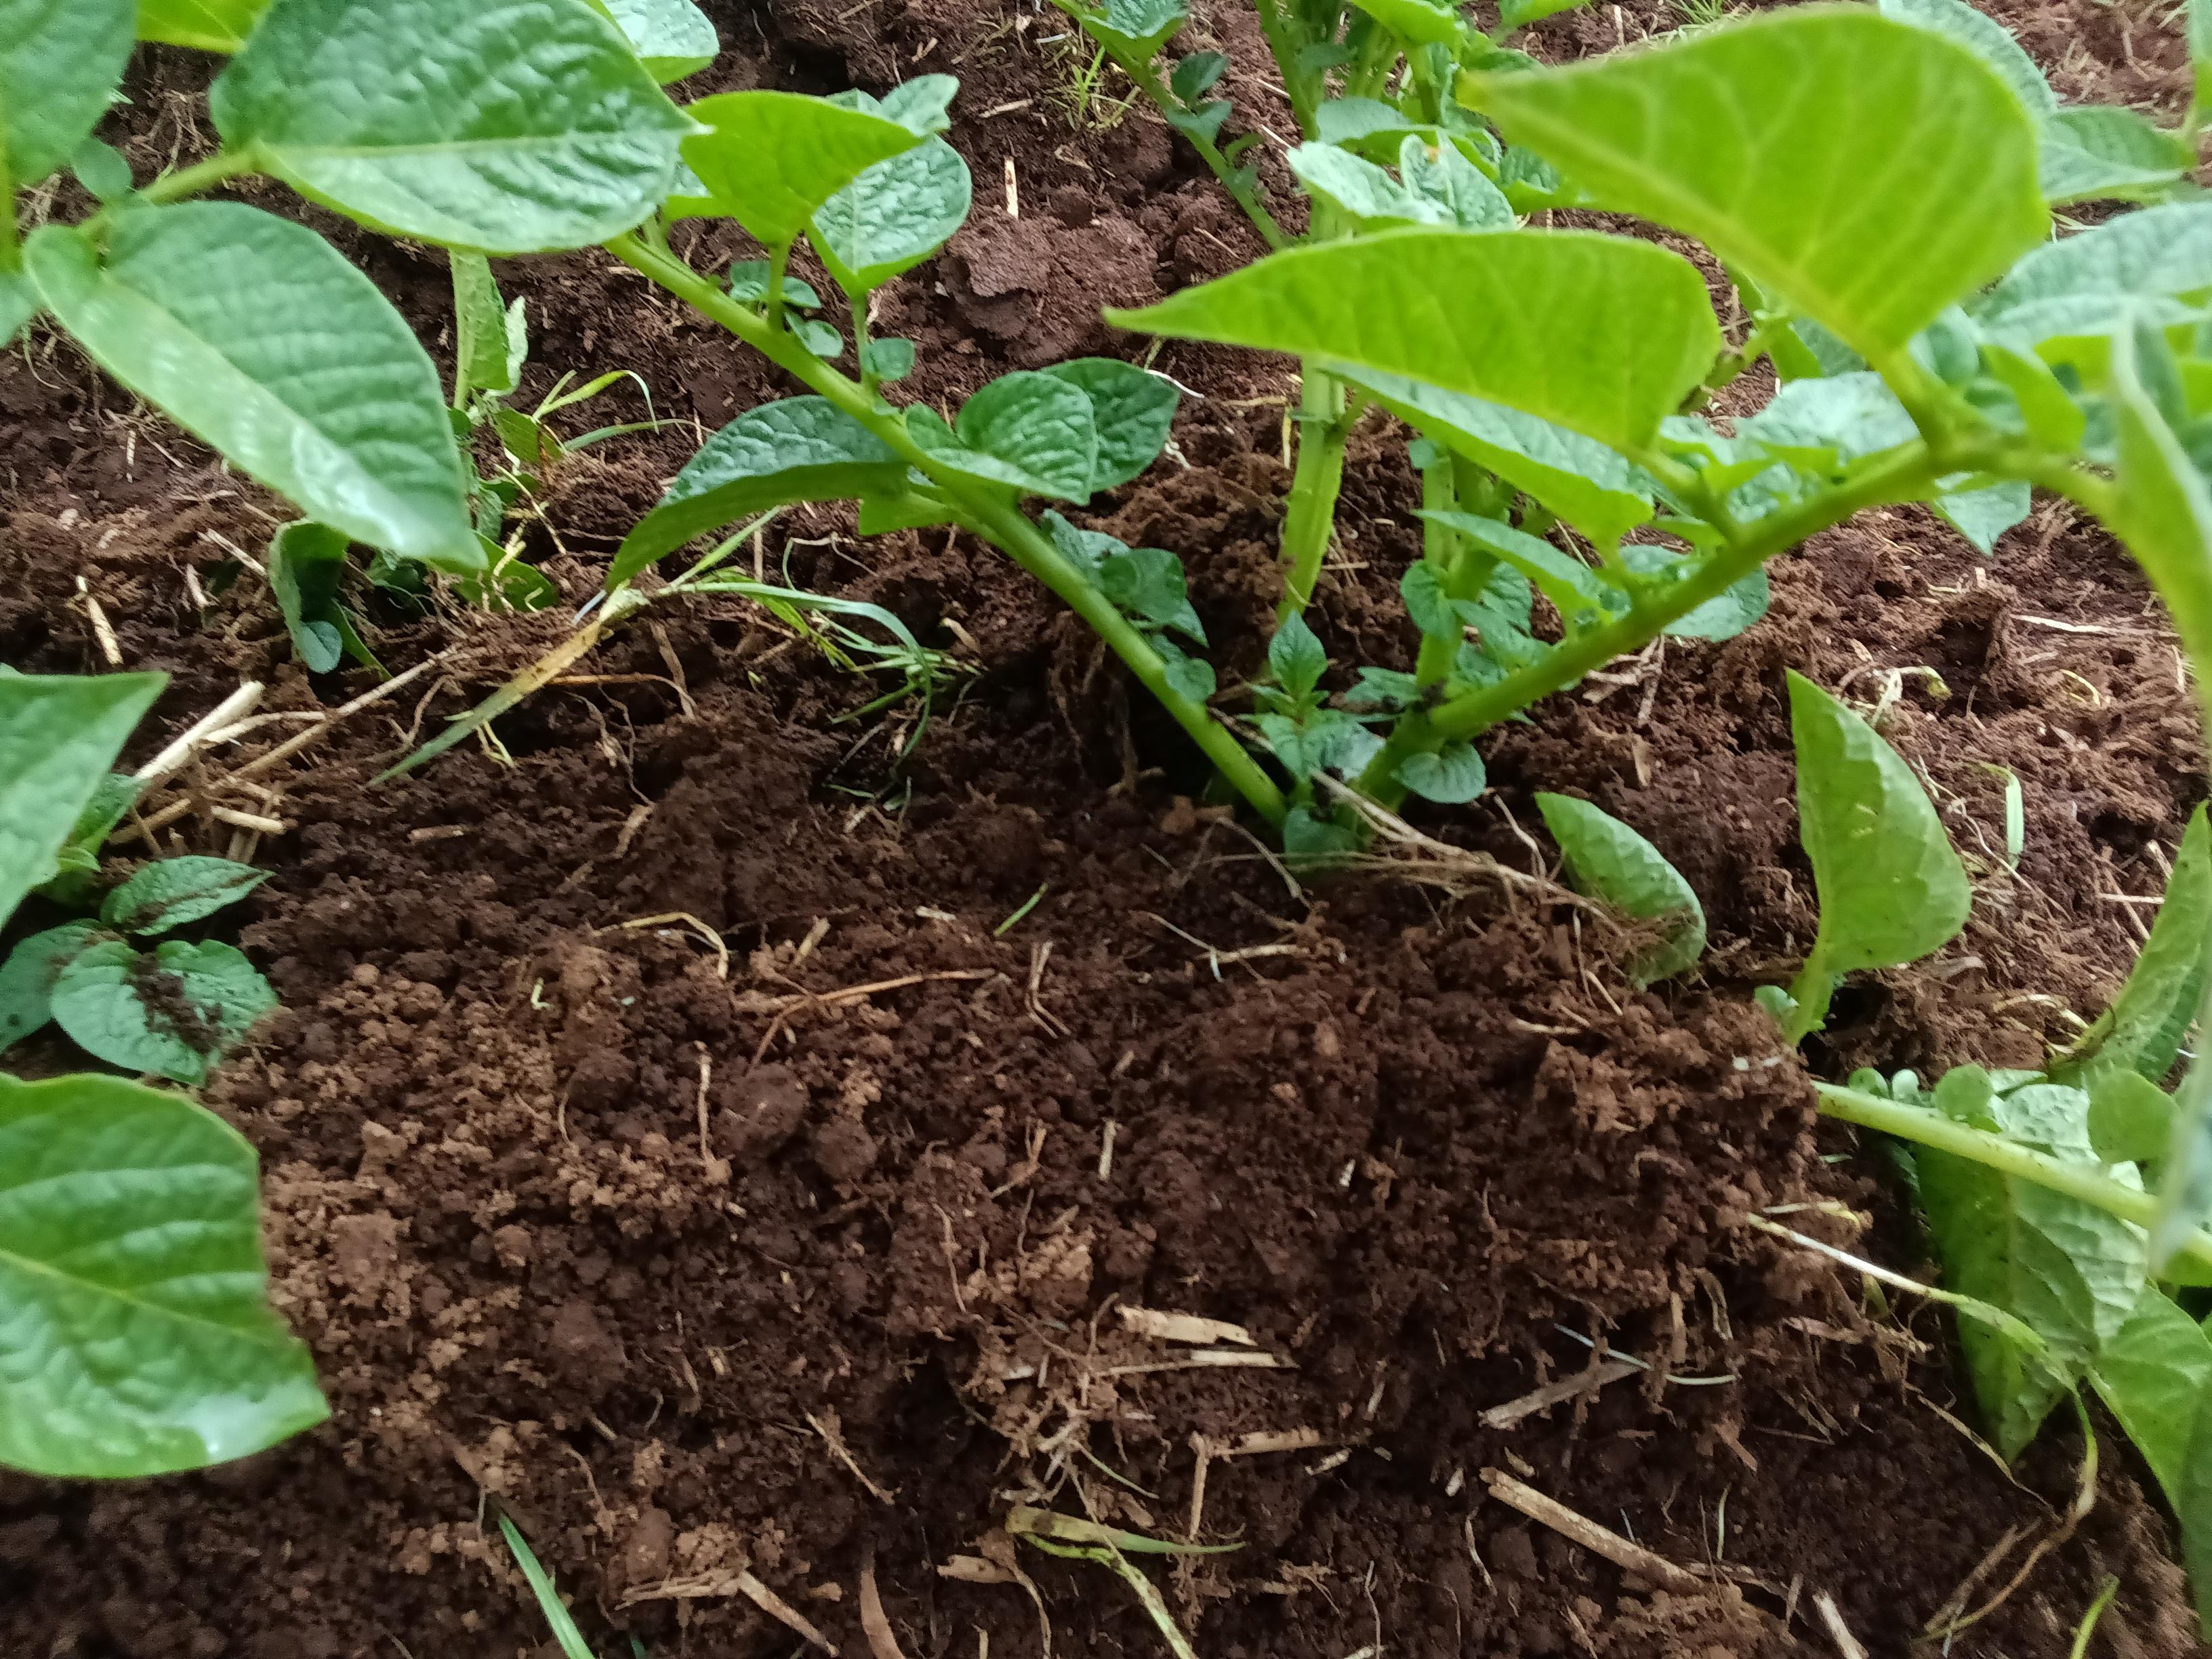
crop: potato
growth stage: vegetative
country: Kenya
